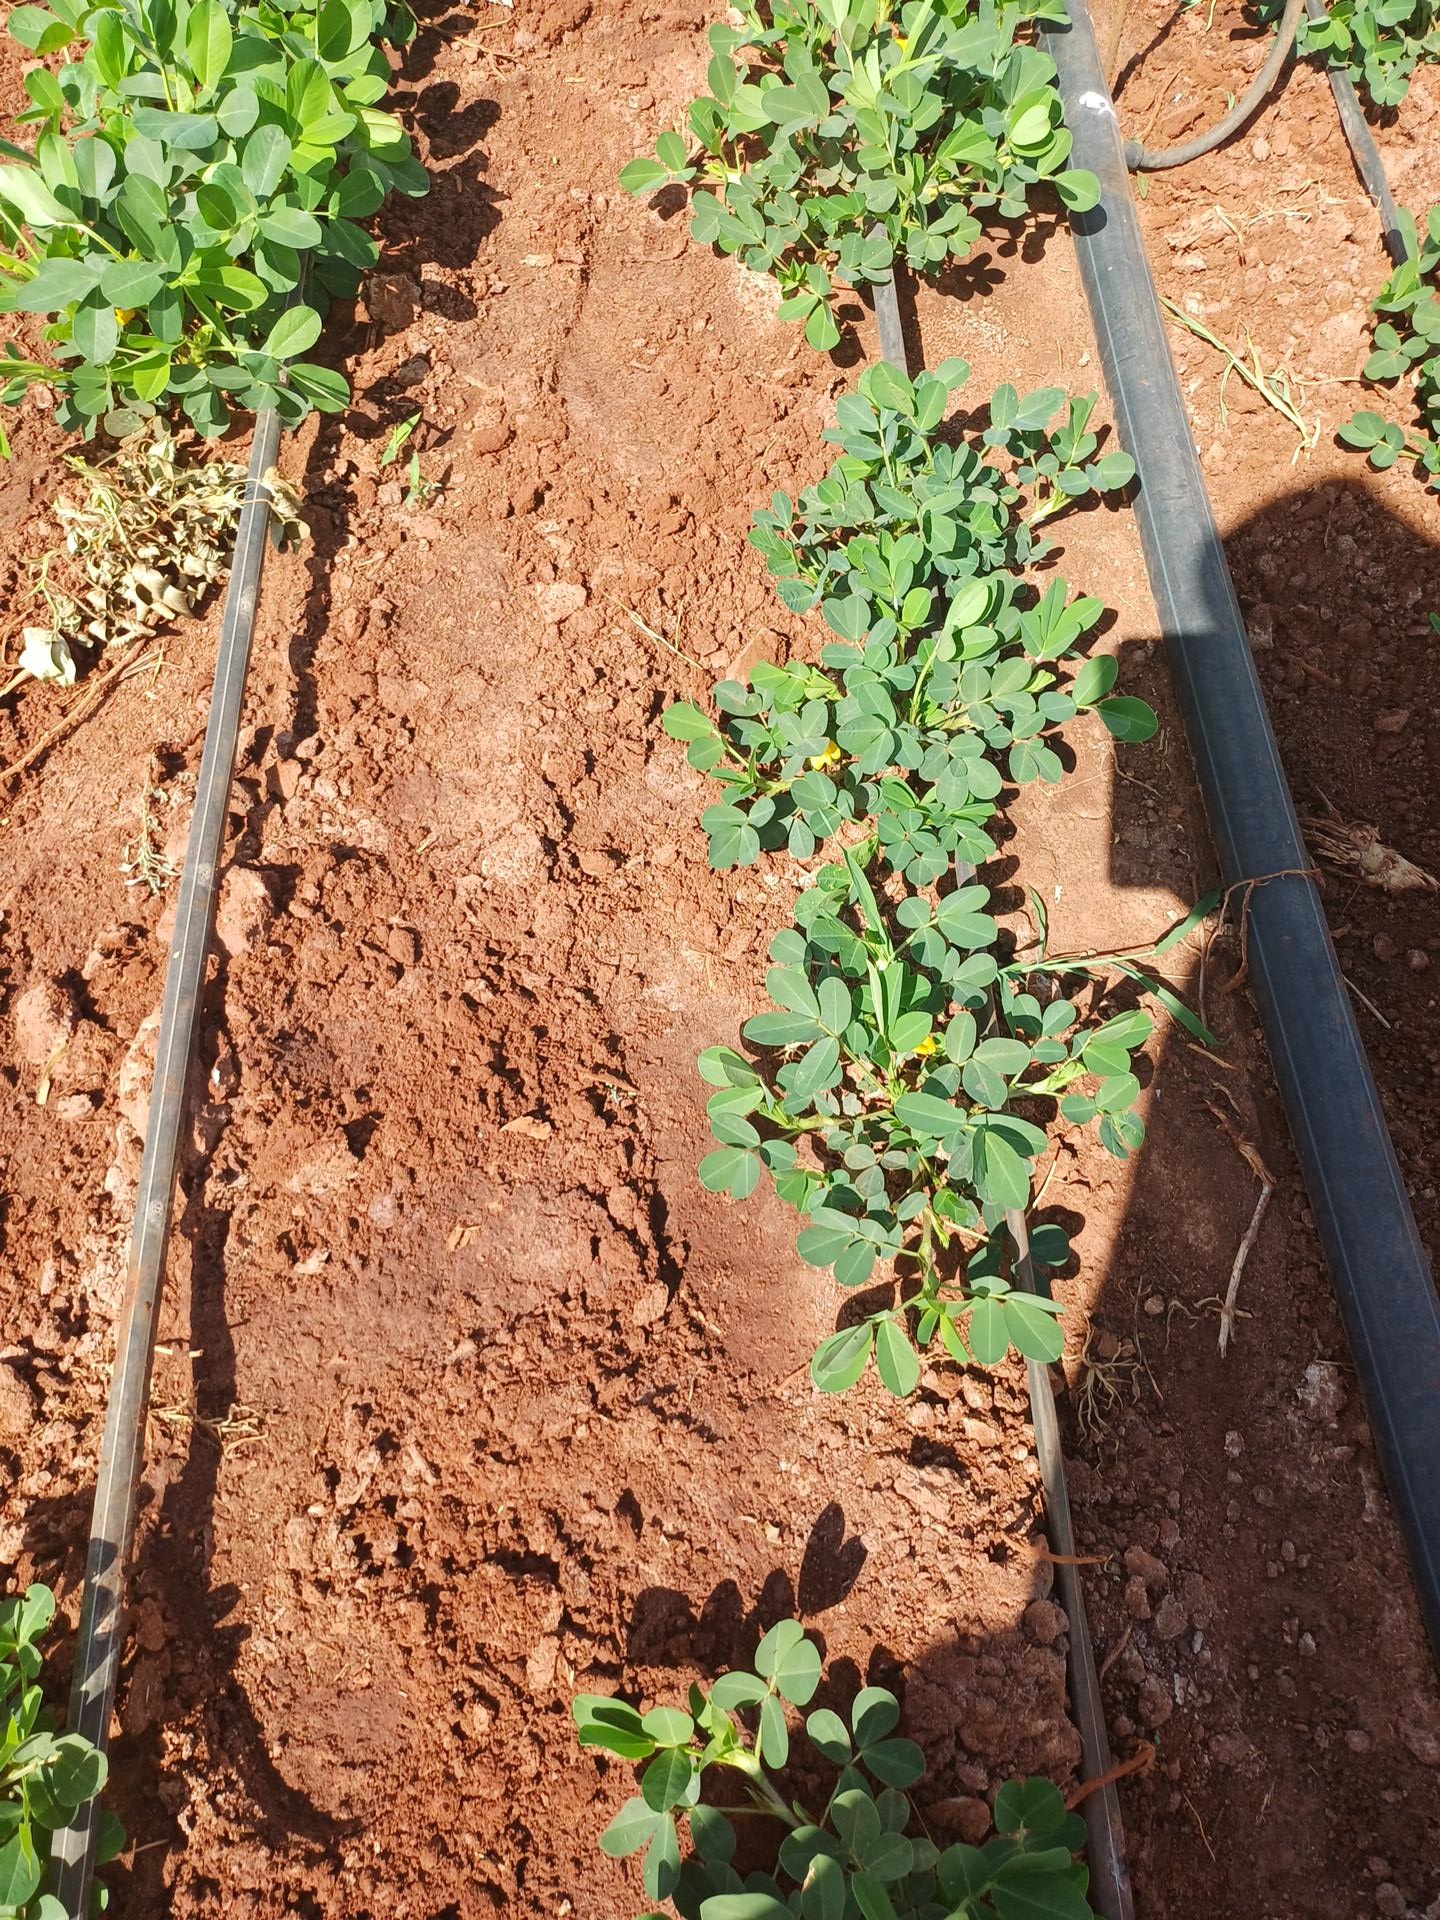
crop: groundnut
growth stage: flowering
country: Kenya
